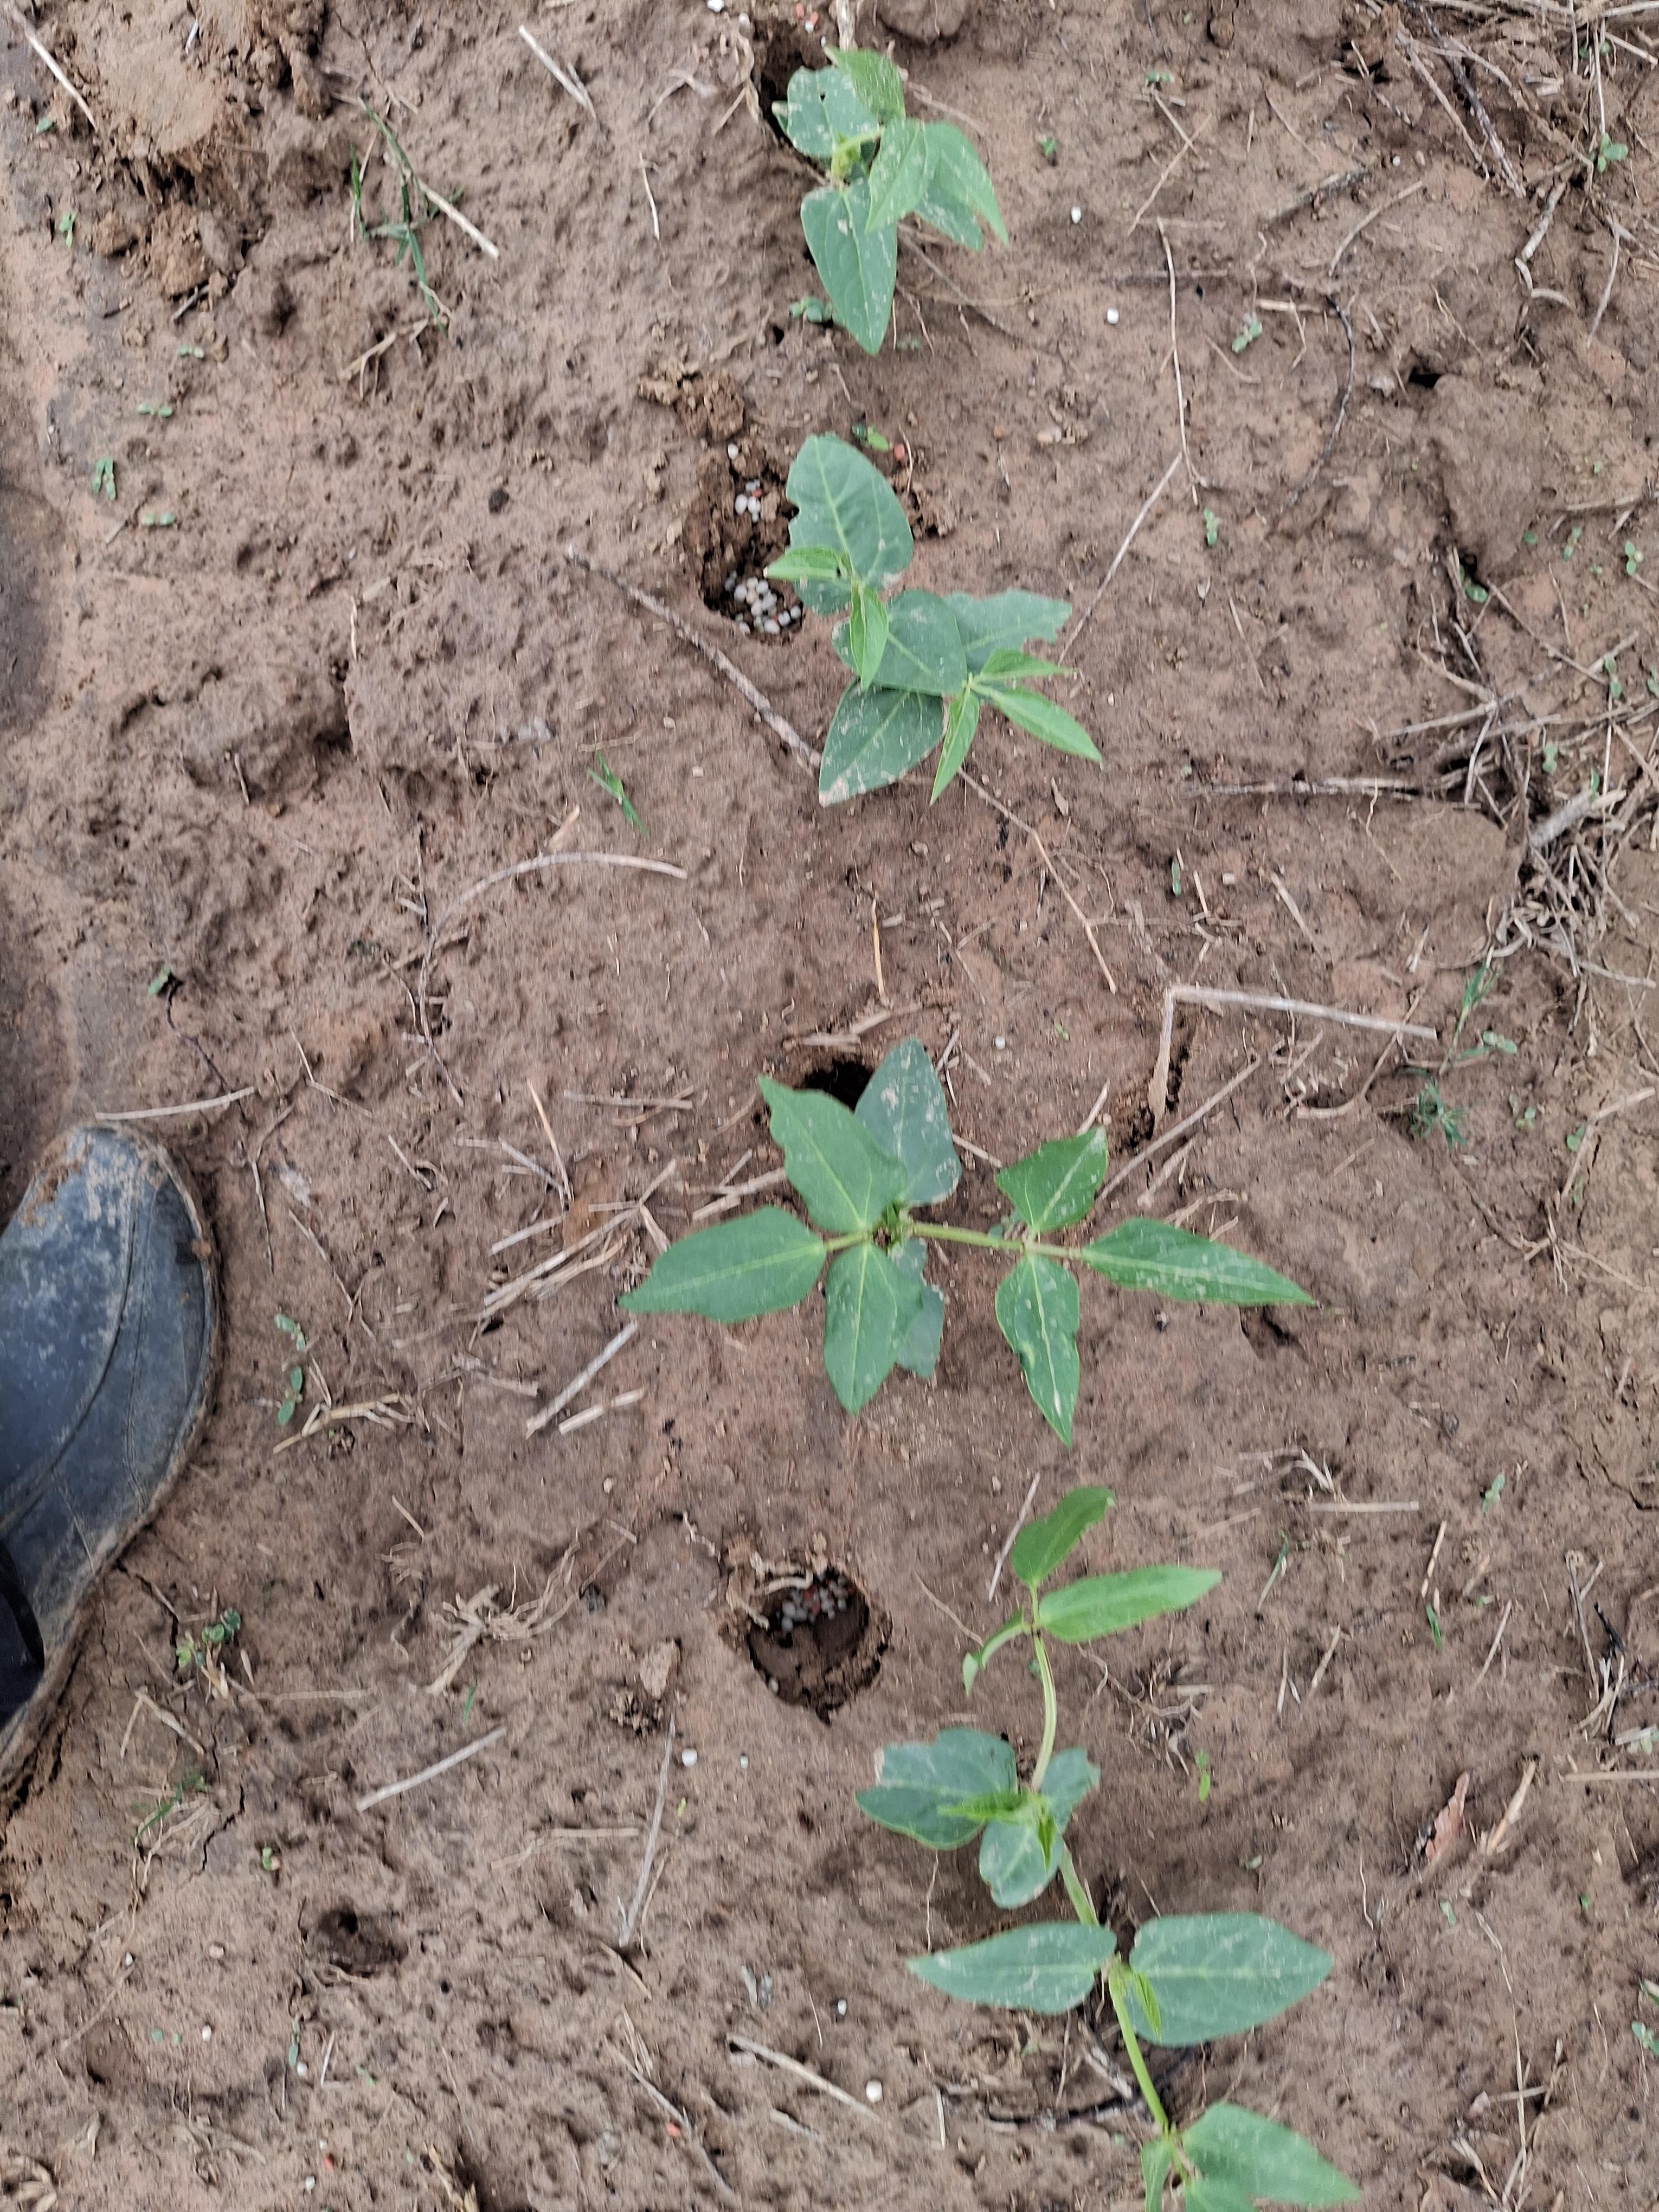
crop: cowpea
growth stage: emergence
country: Nigeria
